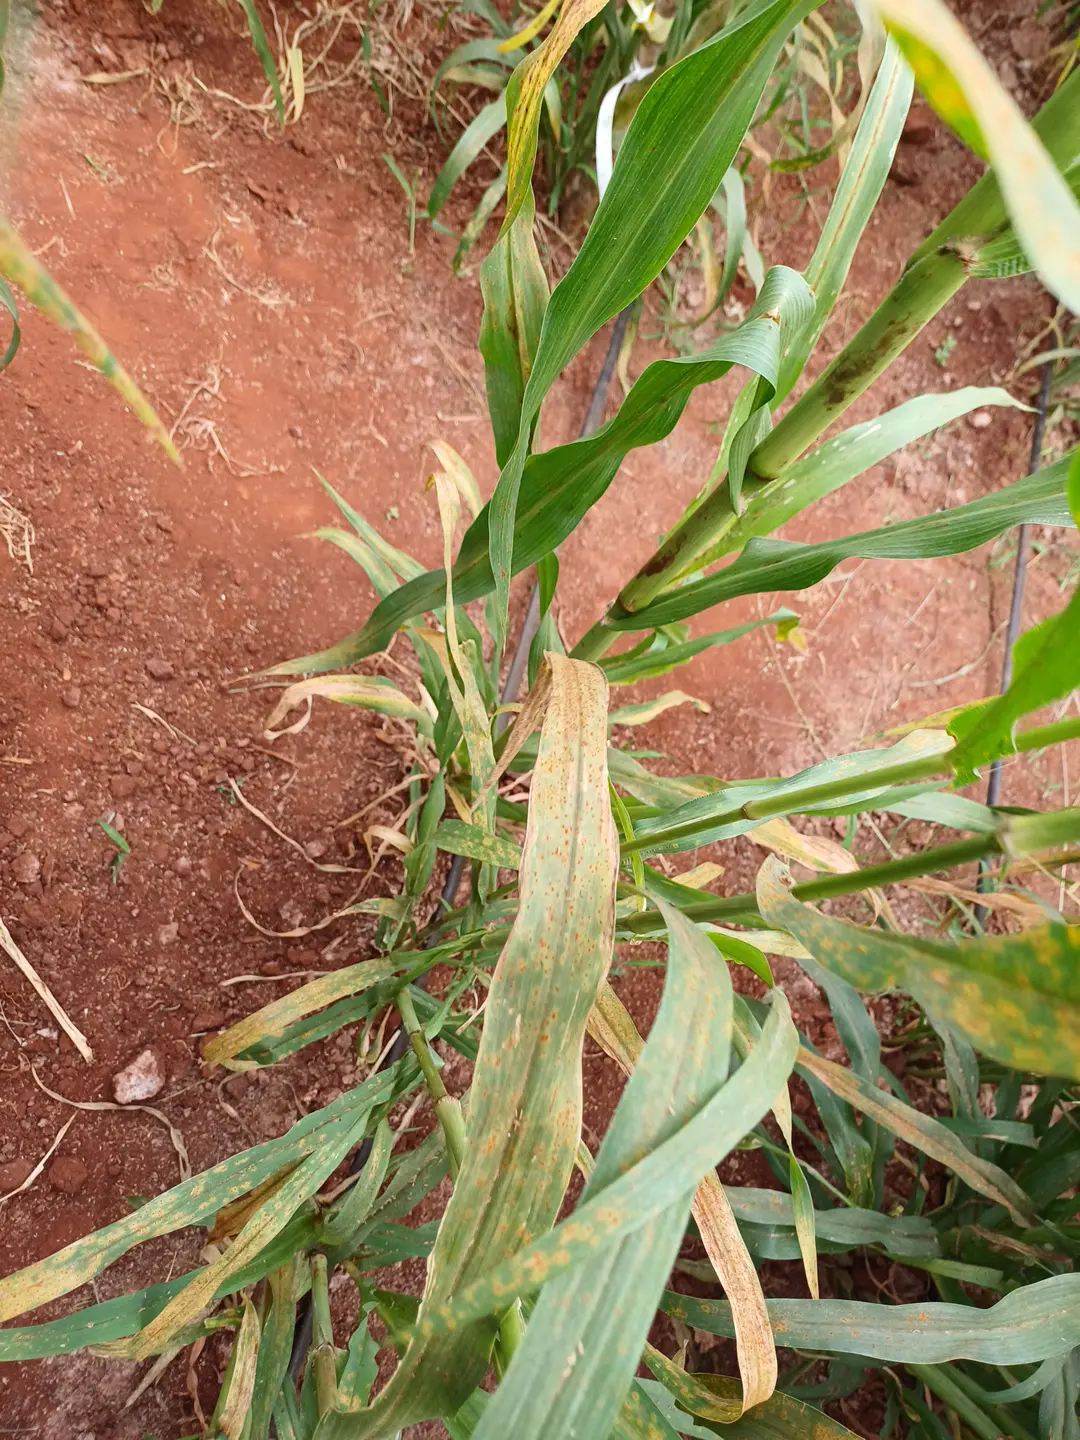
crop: pearl millet
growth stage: filling grain
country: Kenya
